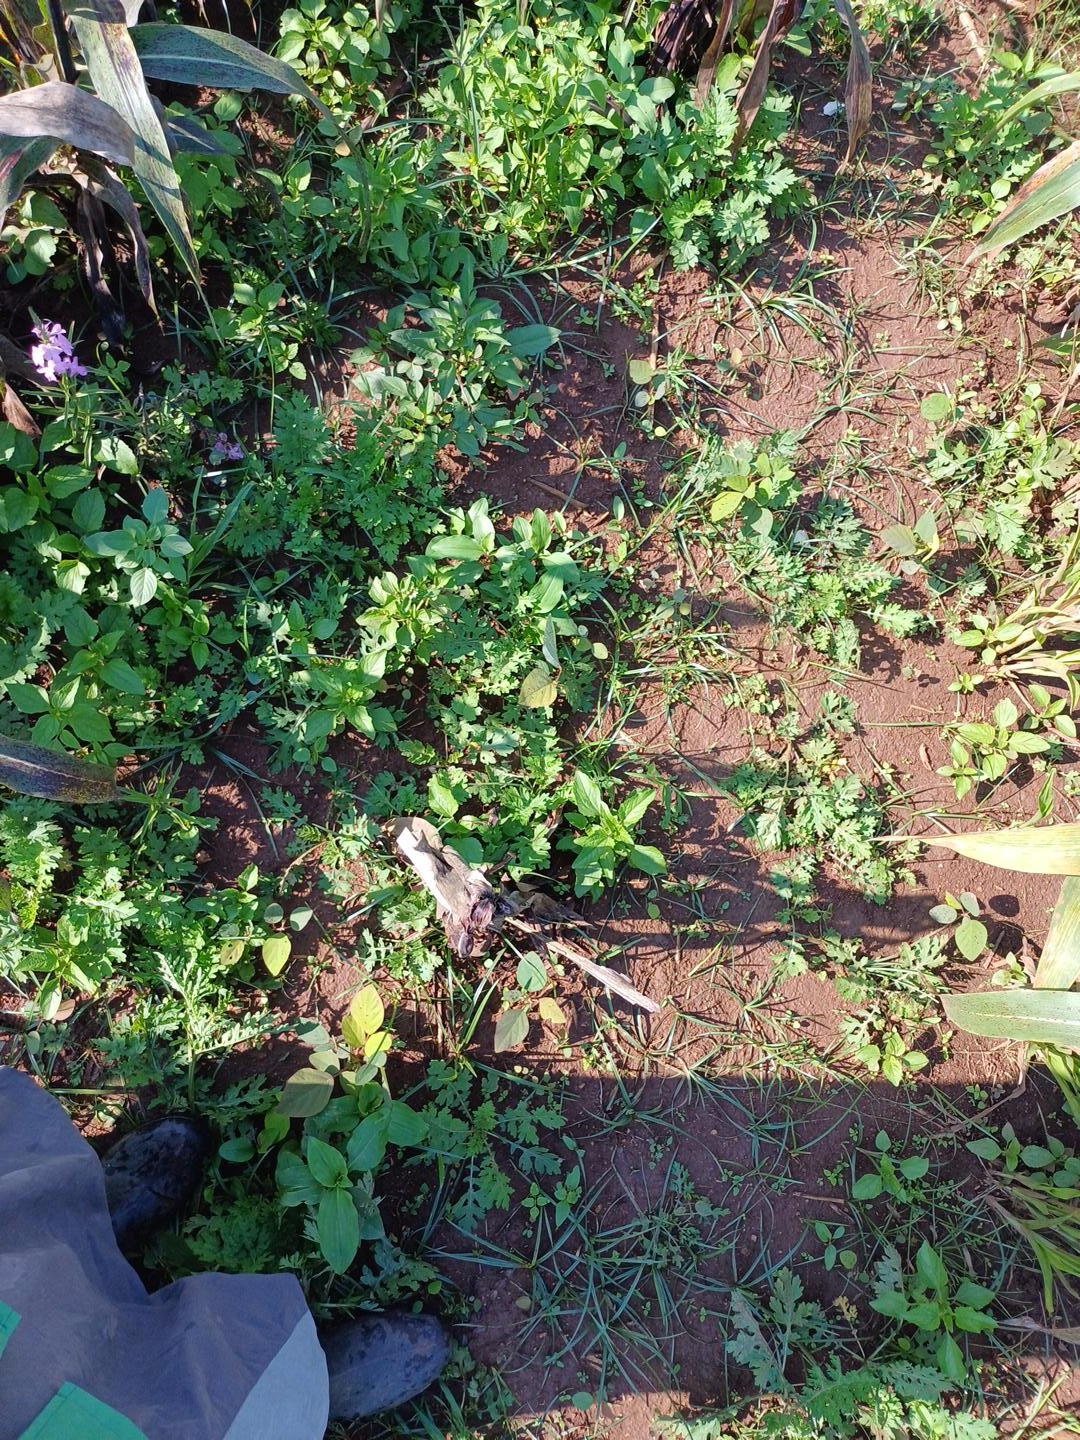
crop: sorghum
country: Kenya
